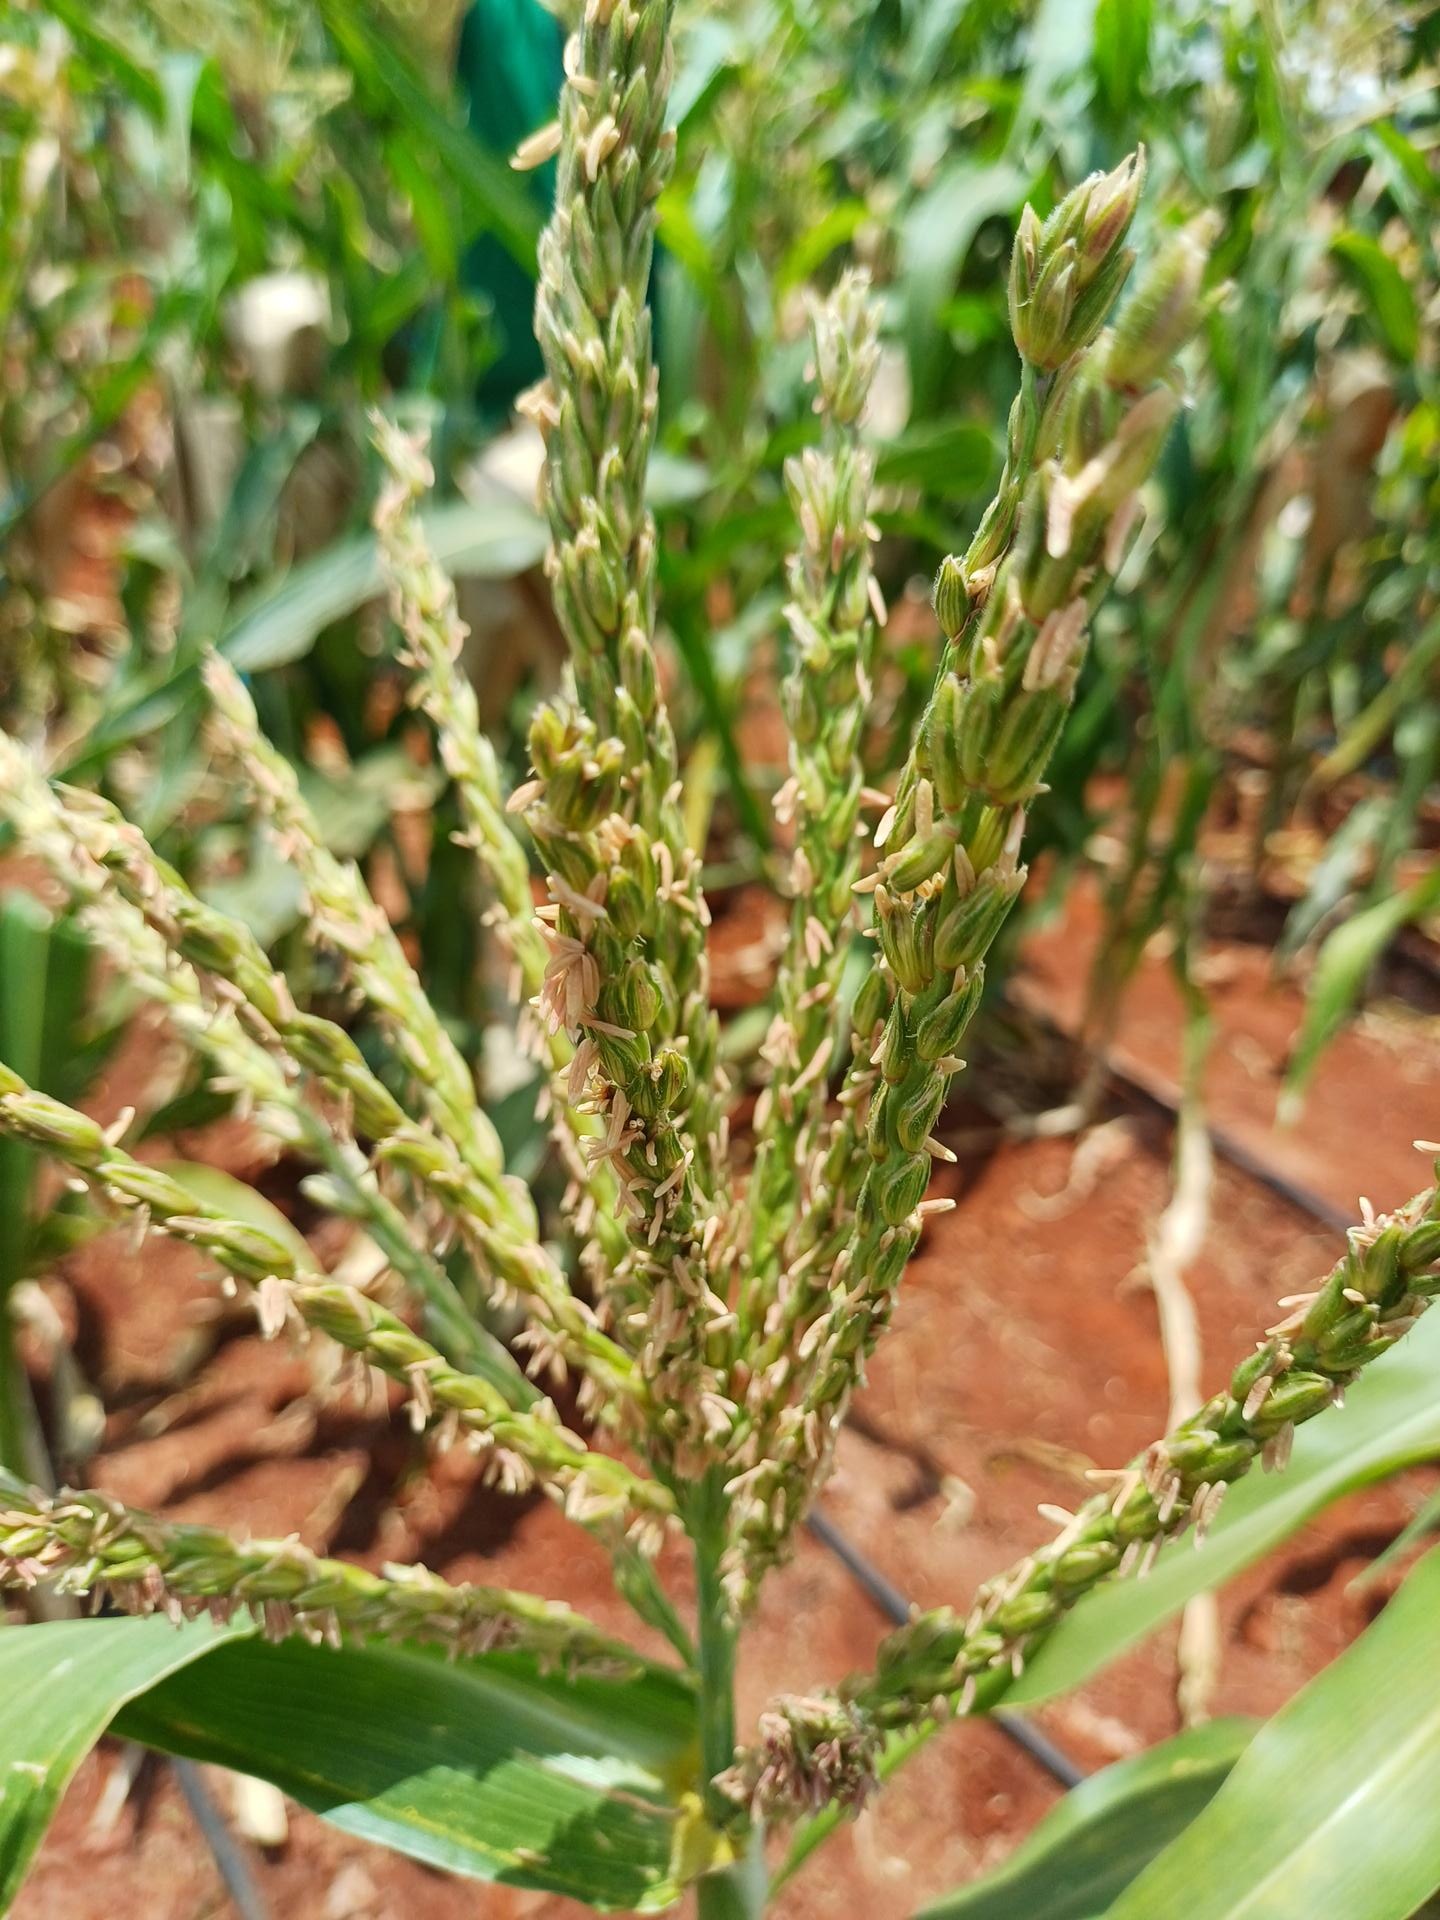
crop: maize
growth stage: flowering
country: Kenya
